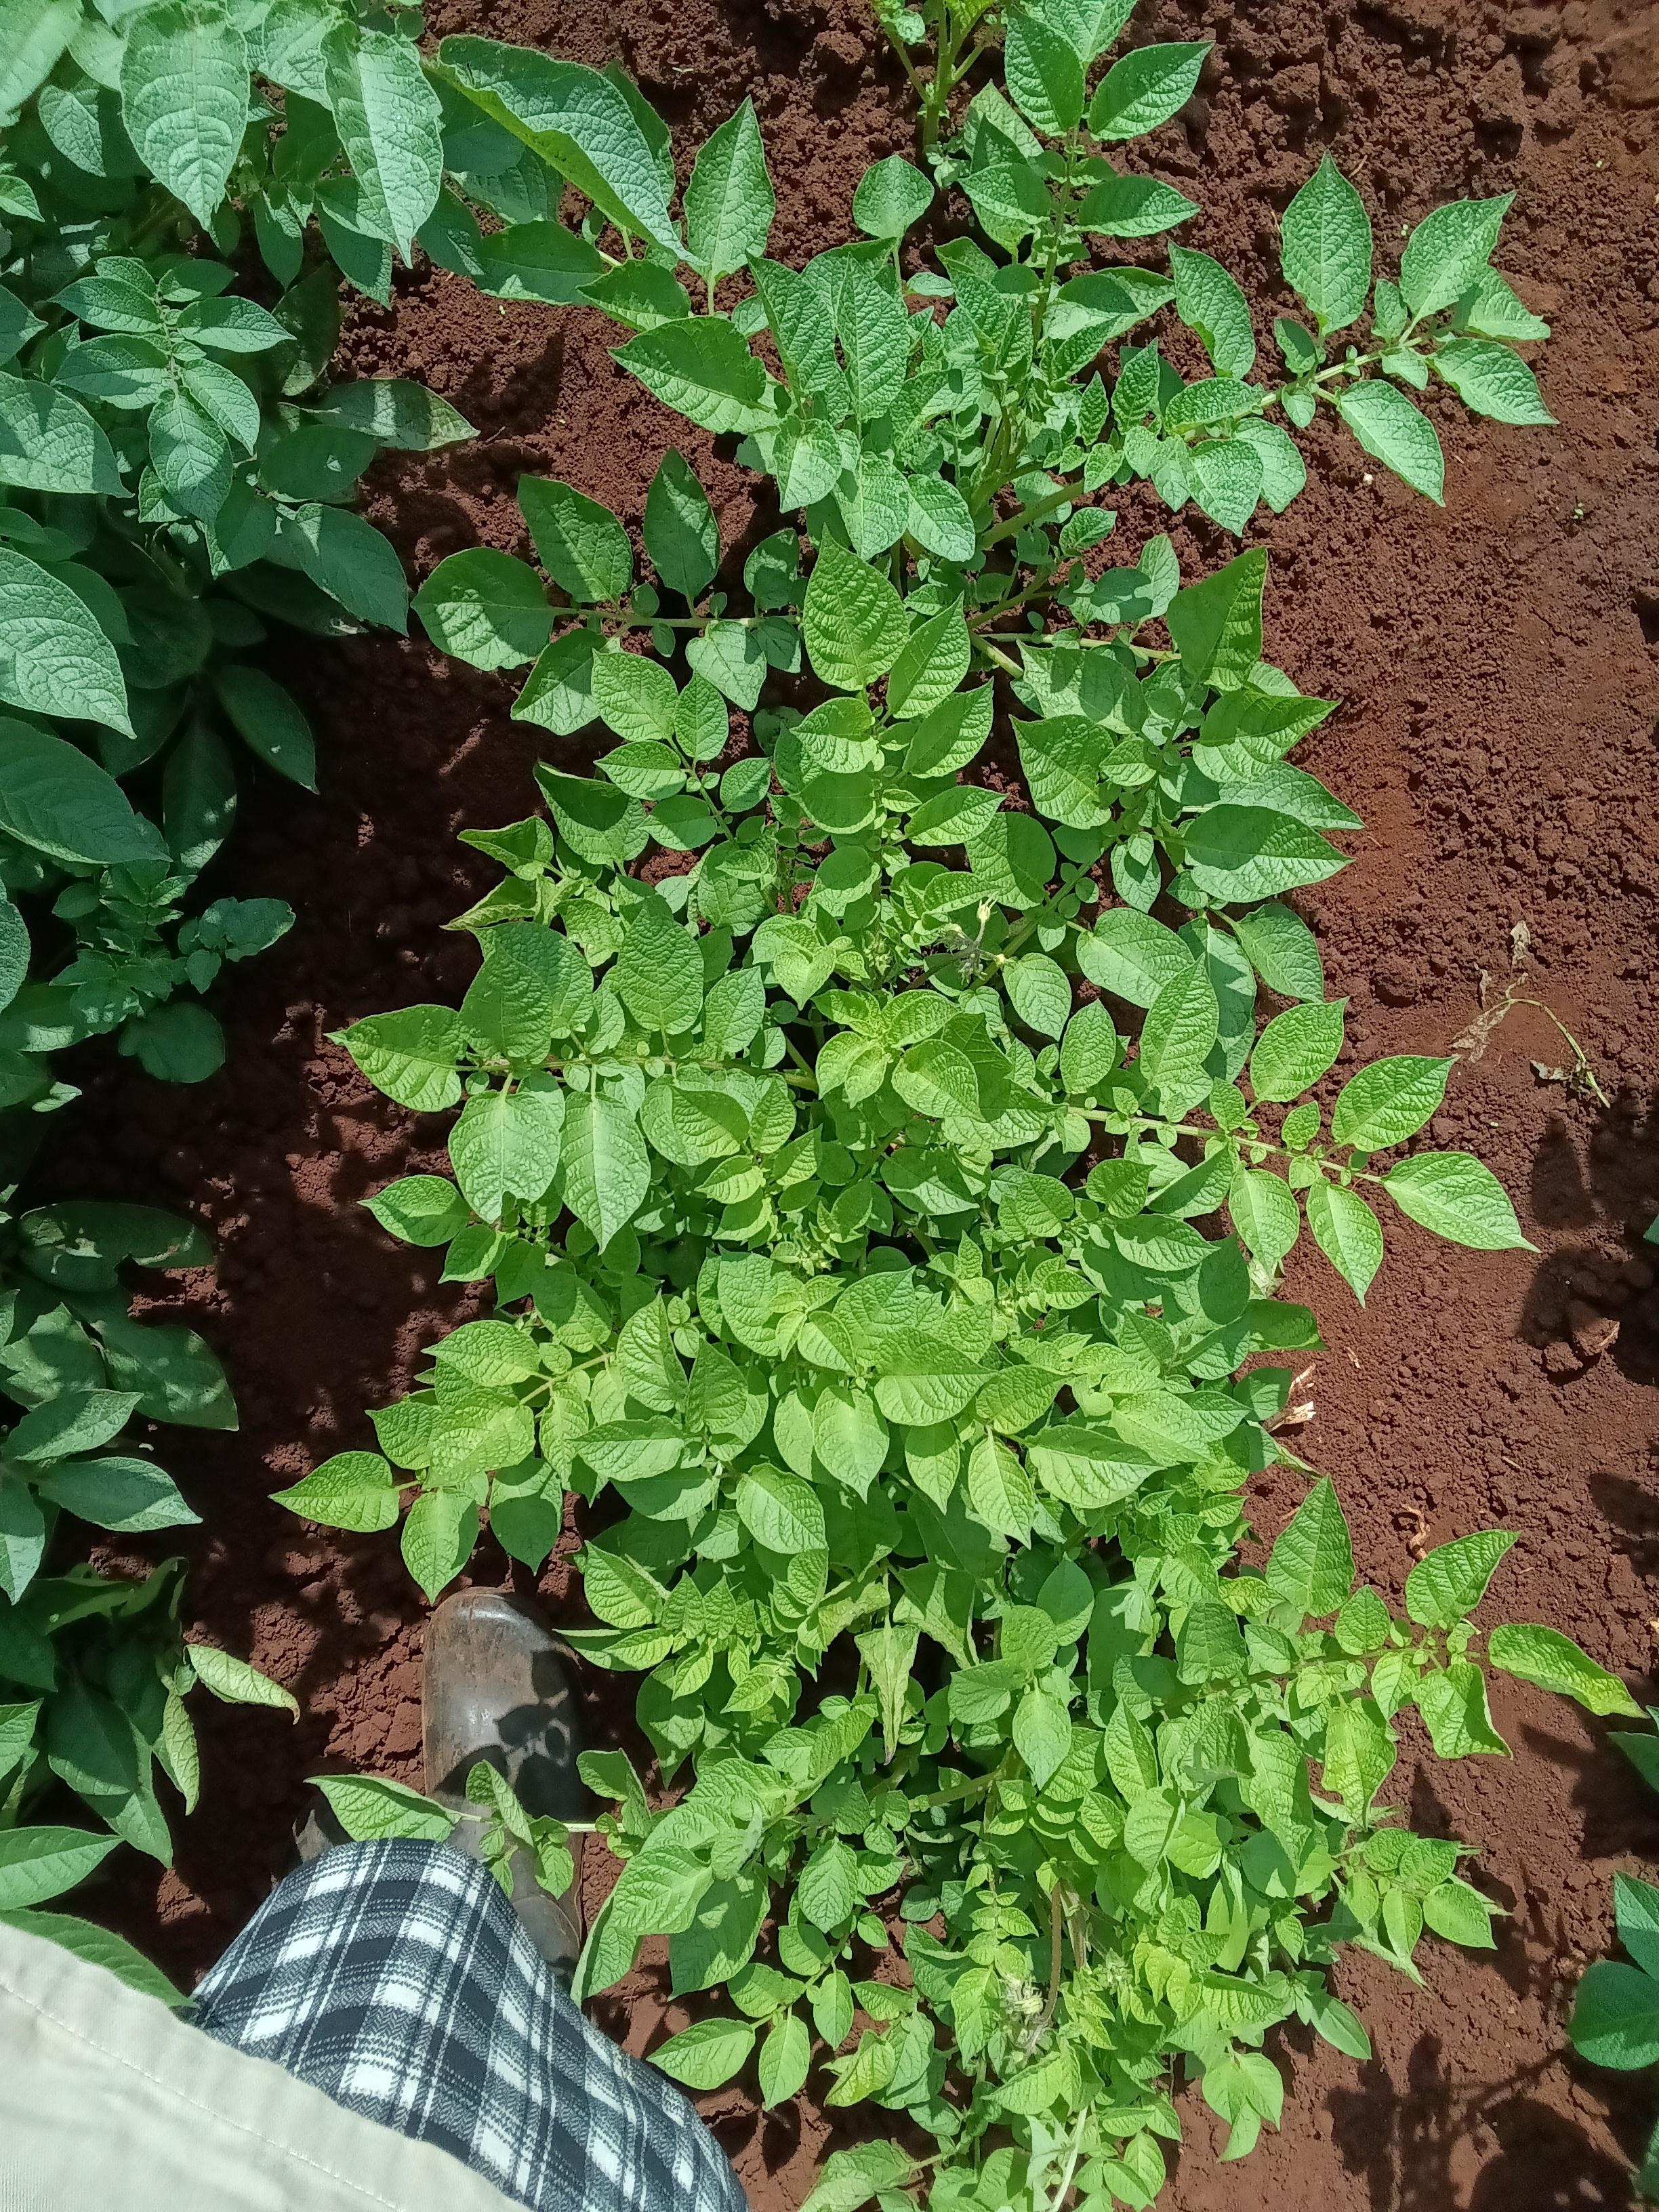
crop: potato
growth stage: flowering
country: Kenya
